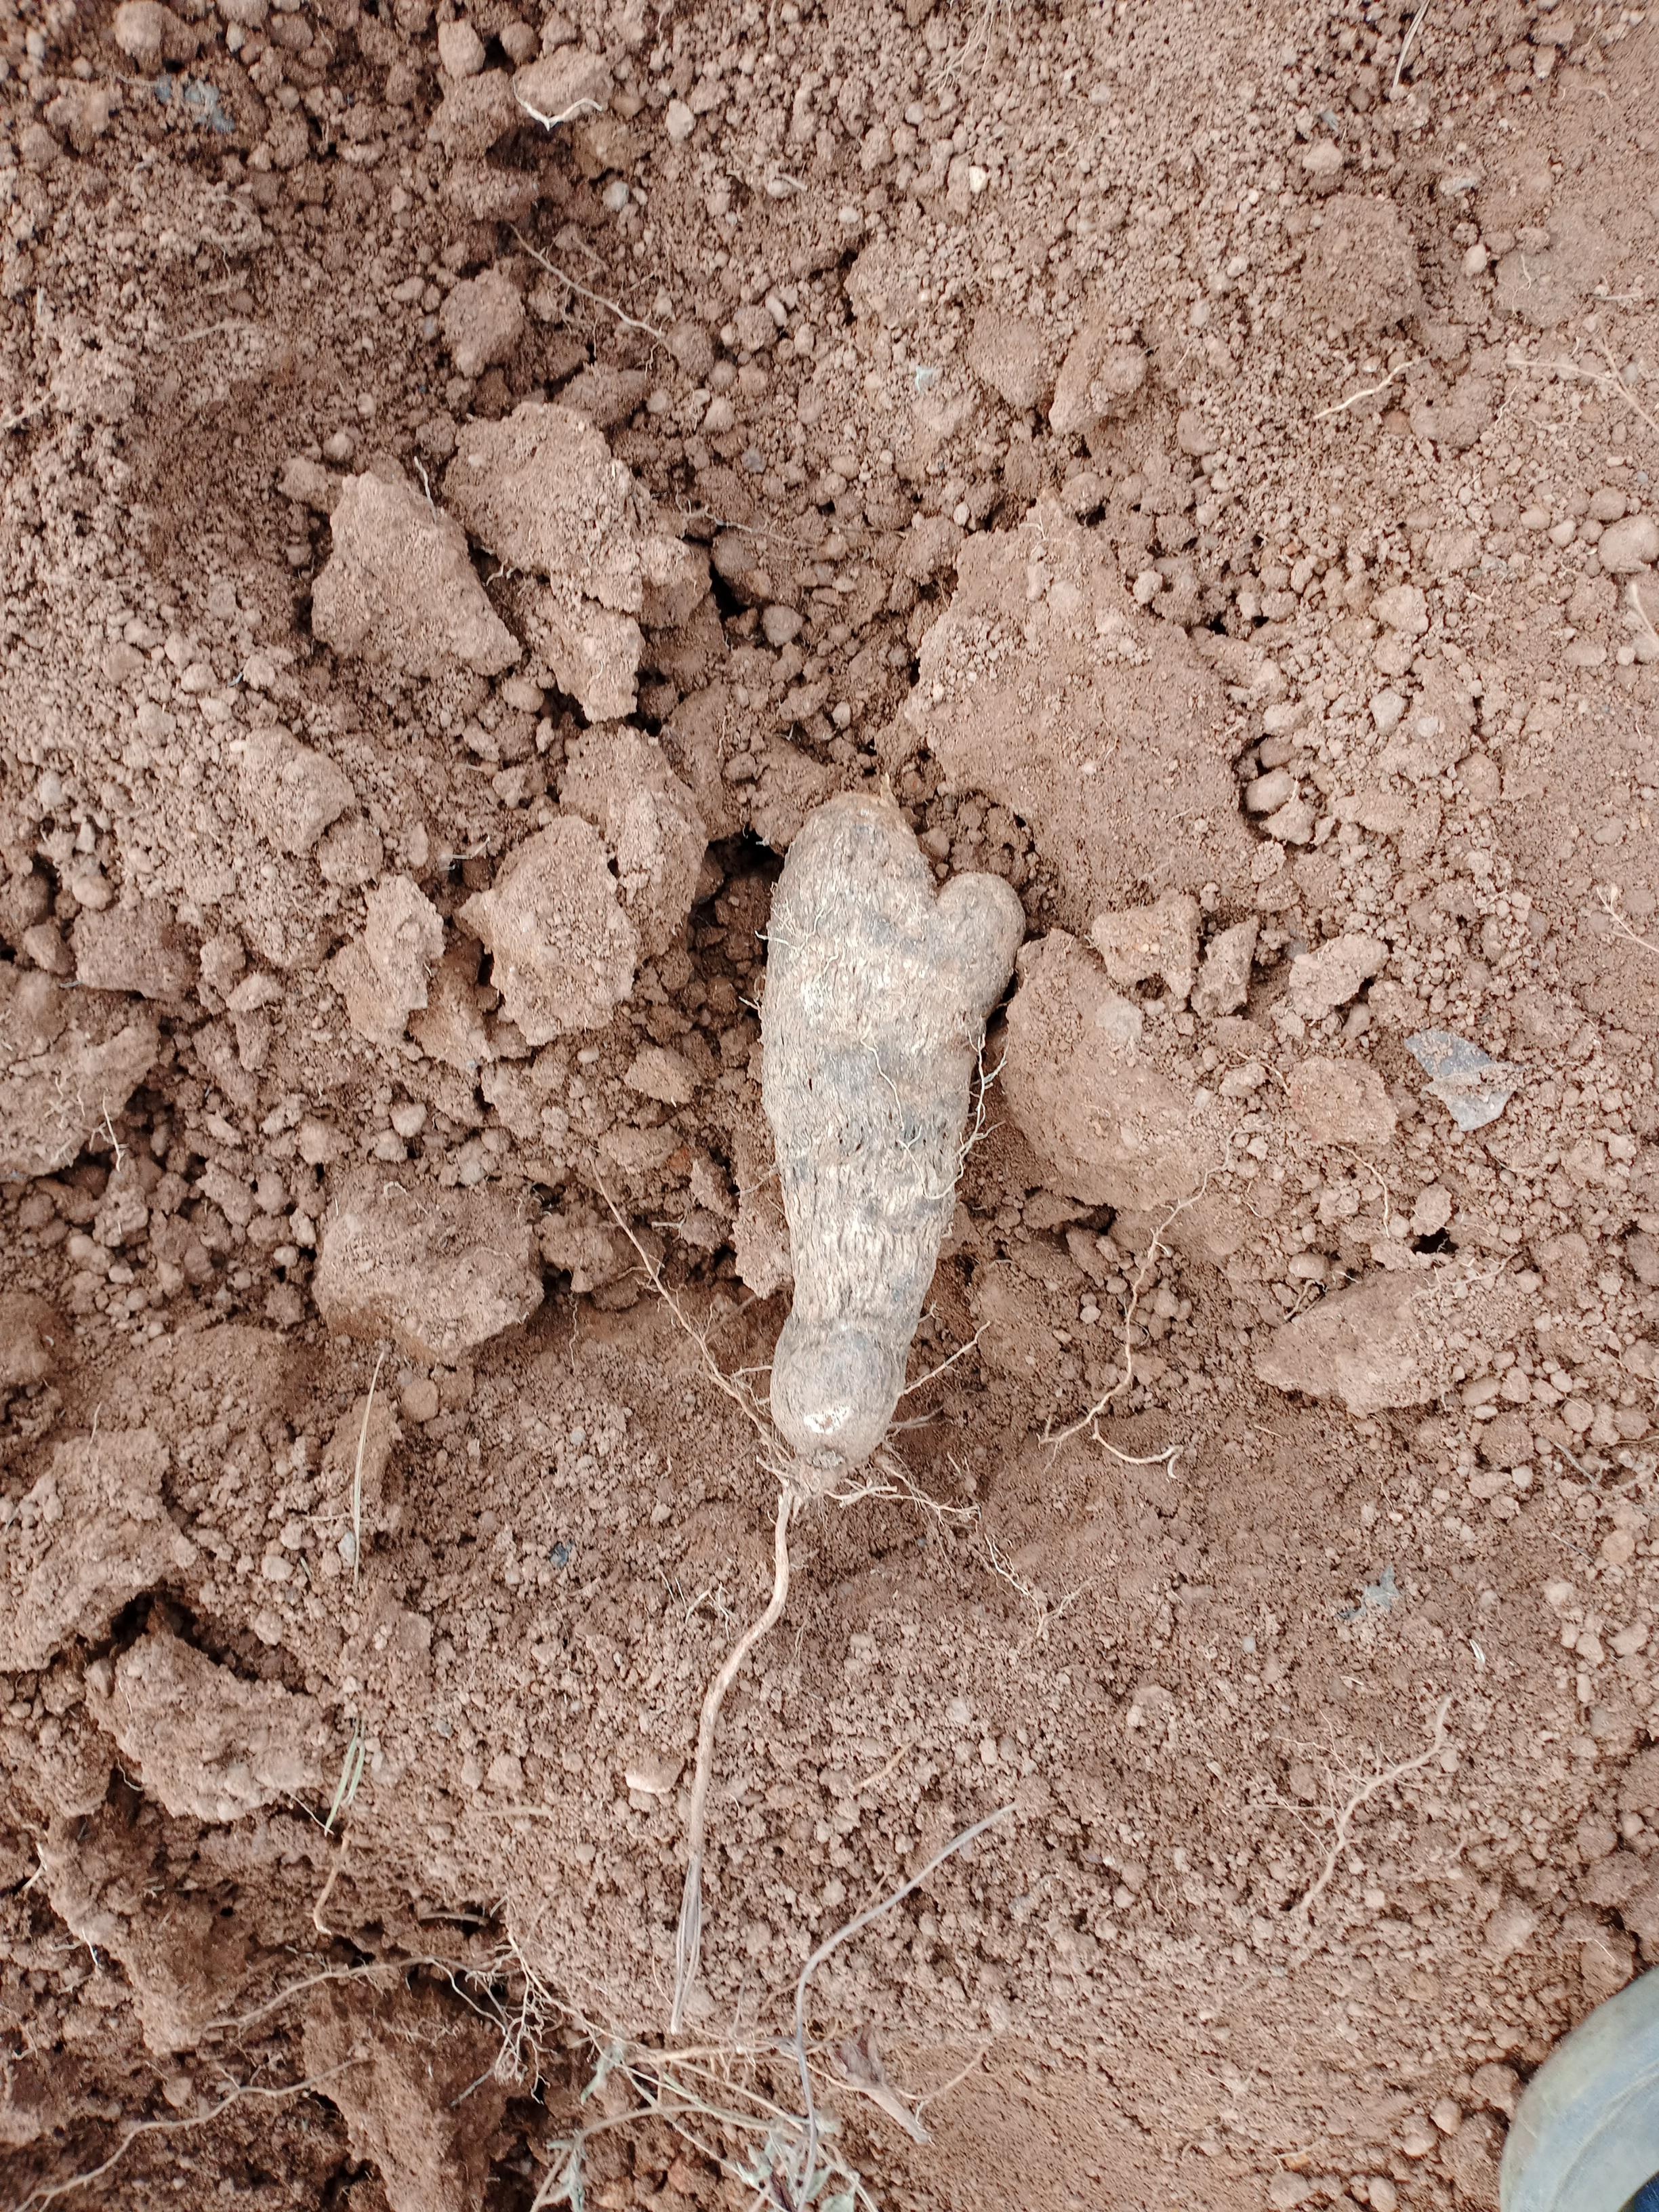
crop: yam
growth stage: harvest
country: Nigeria
